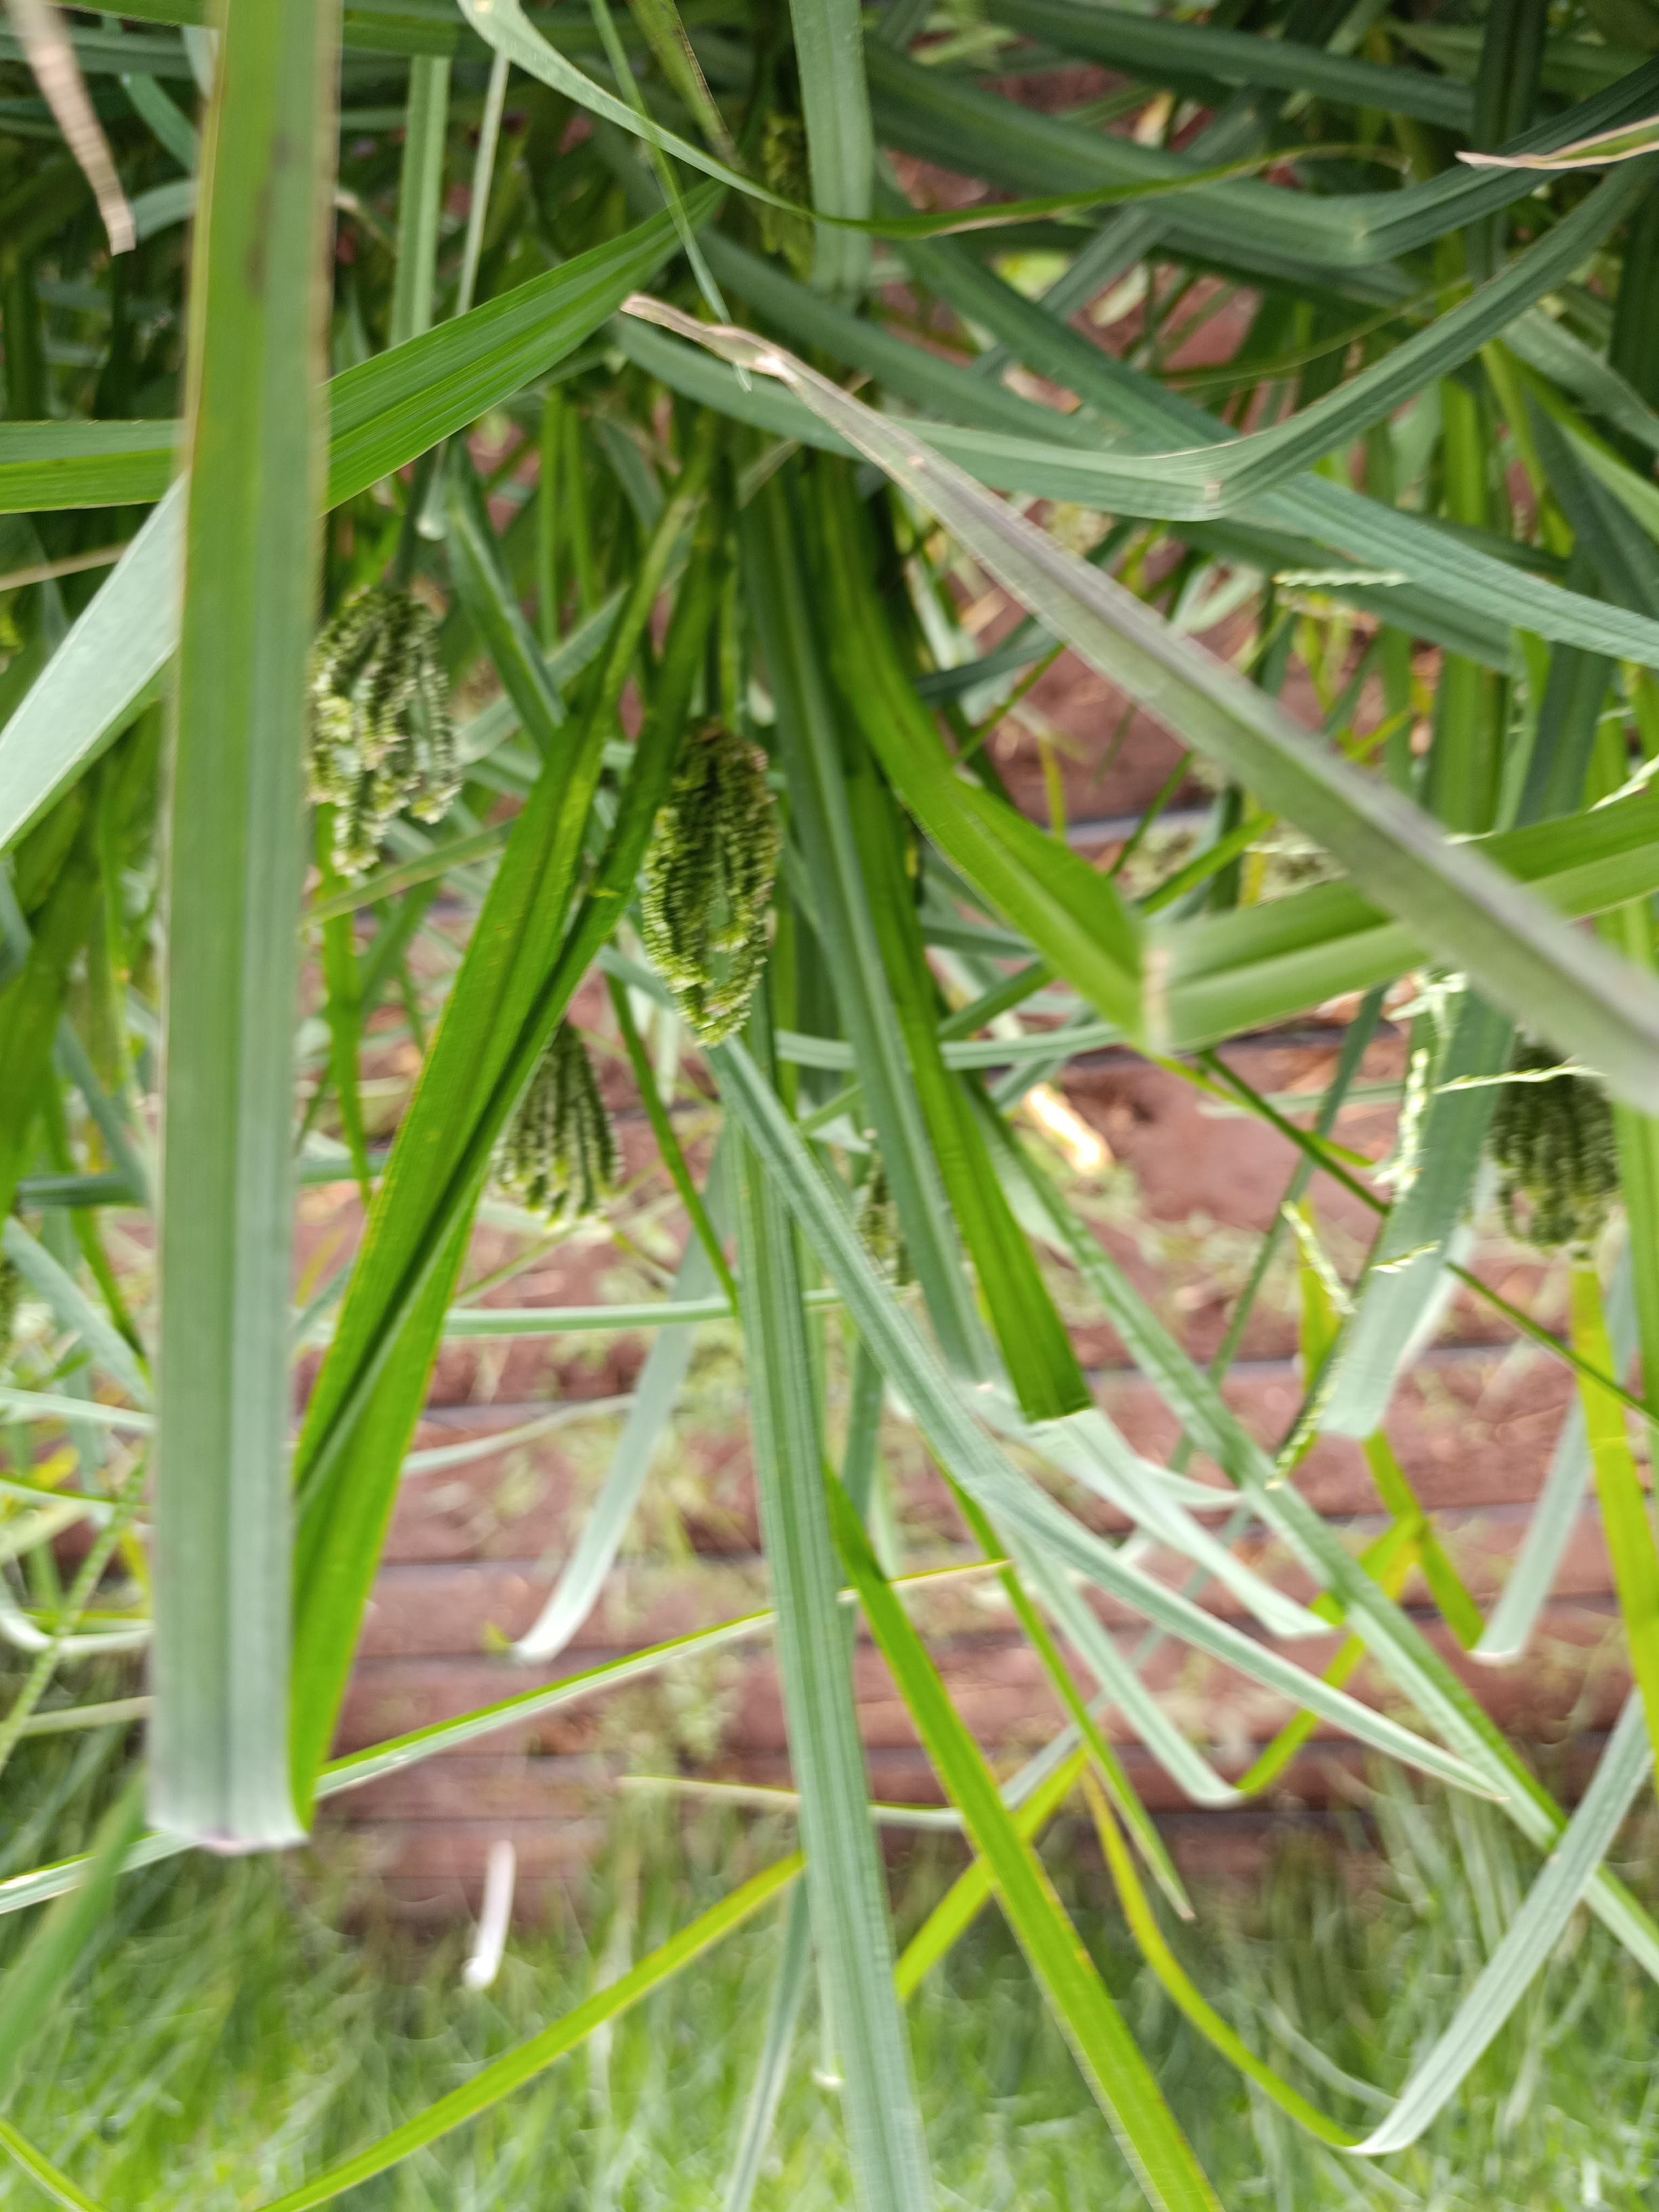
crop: finger millet
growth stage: flowering
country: Kenya
